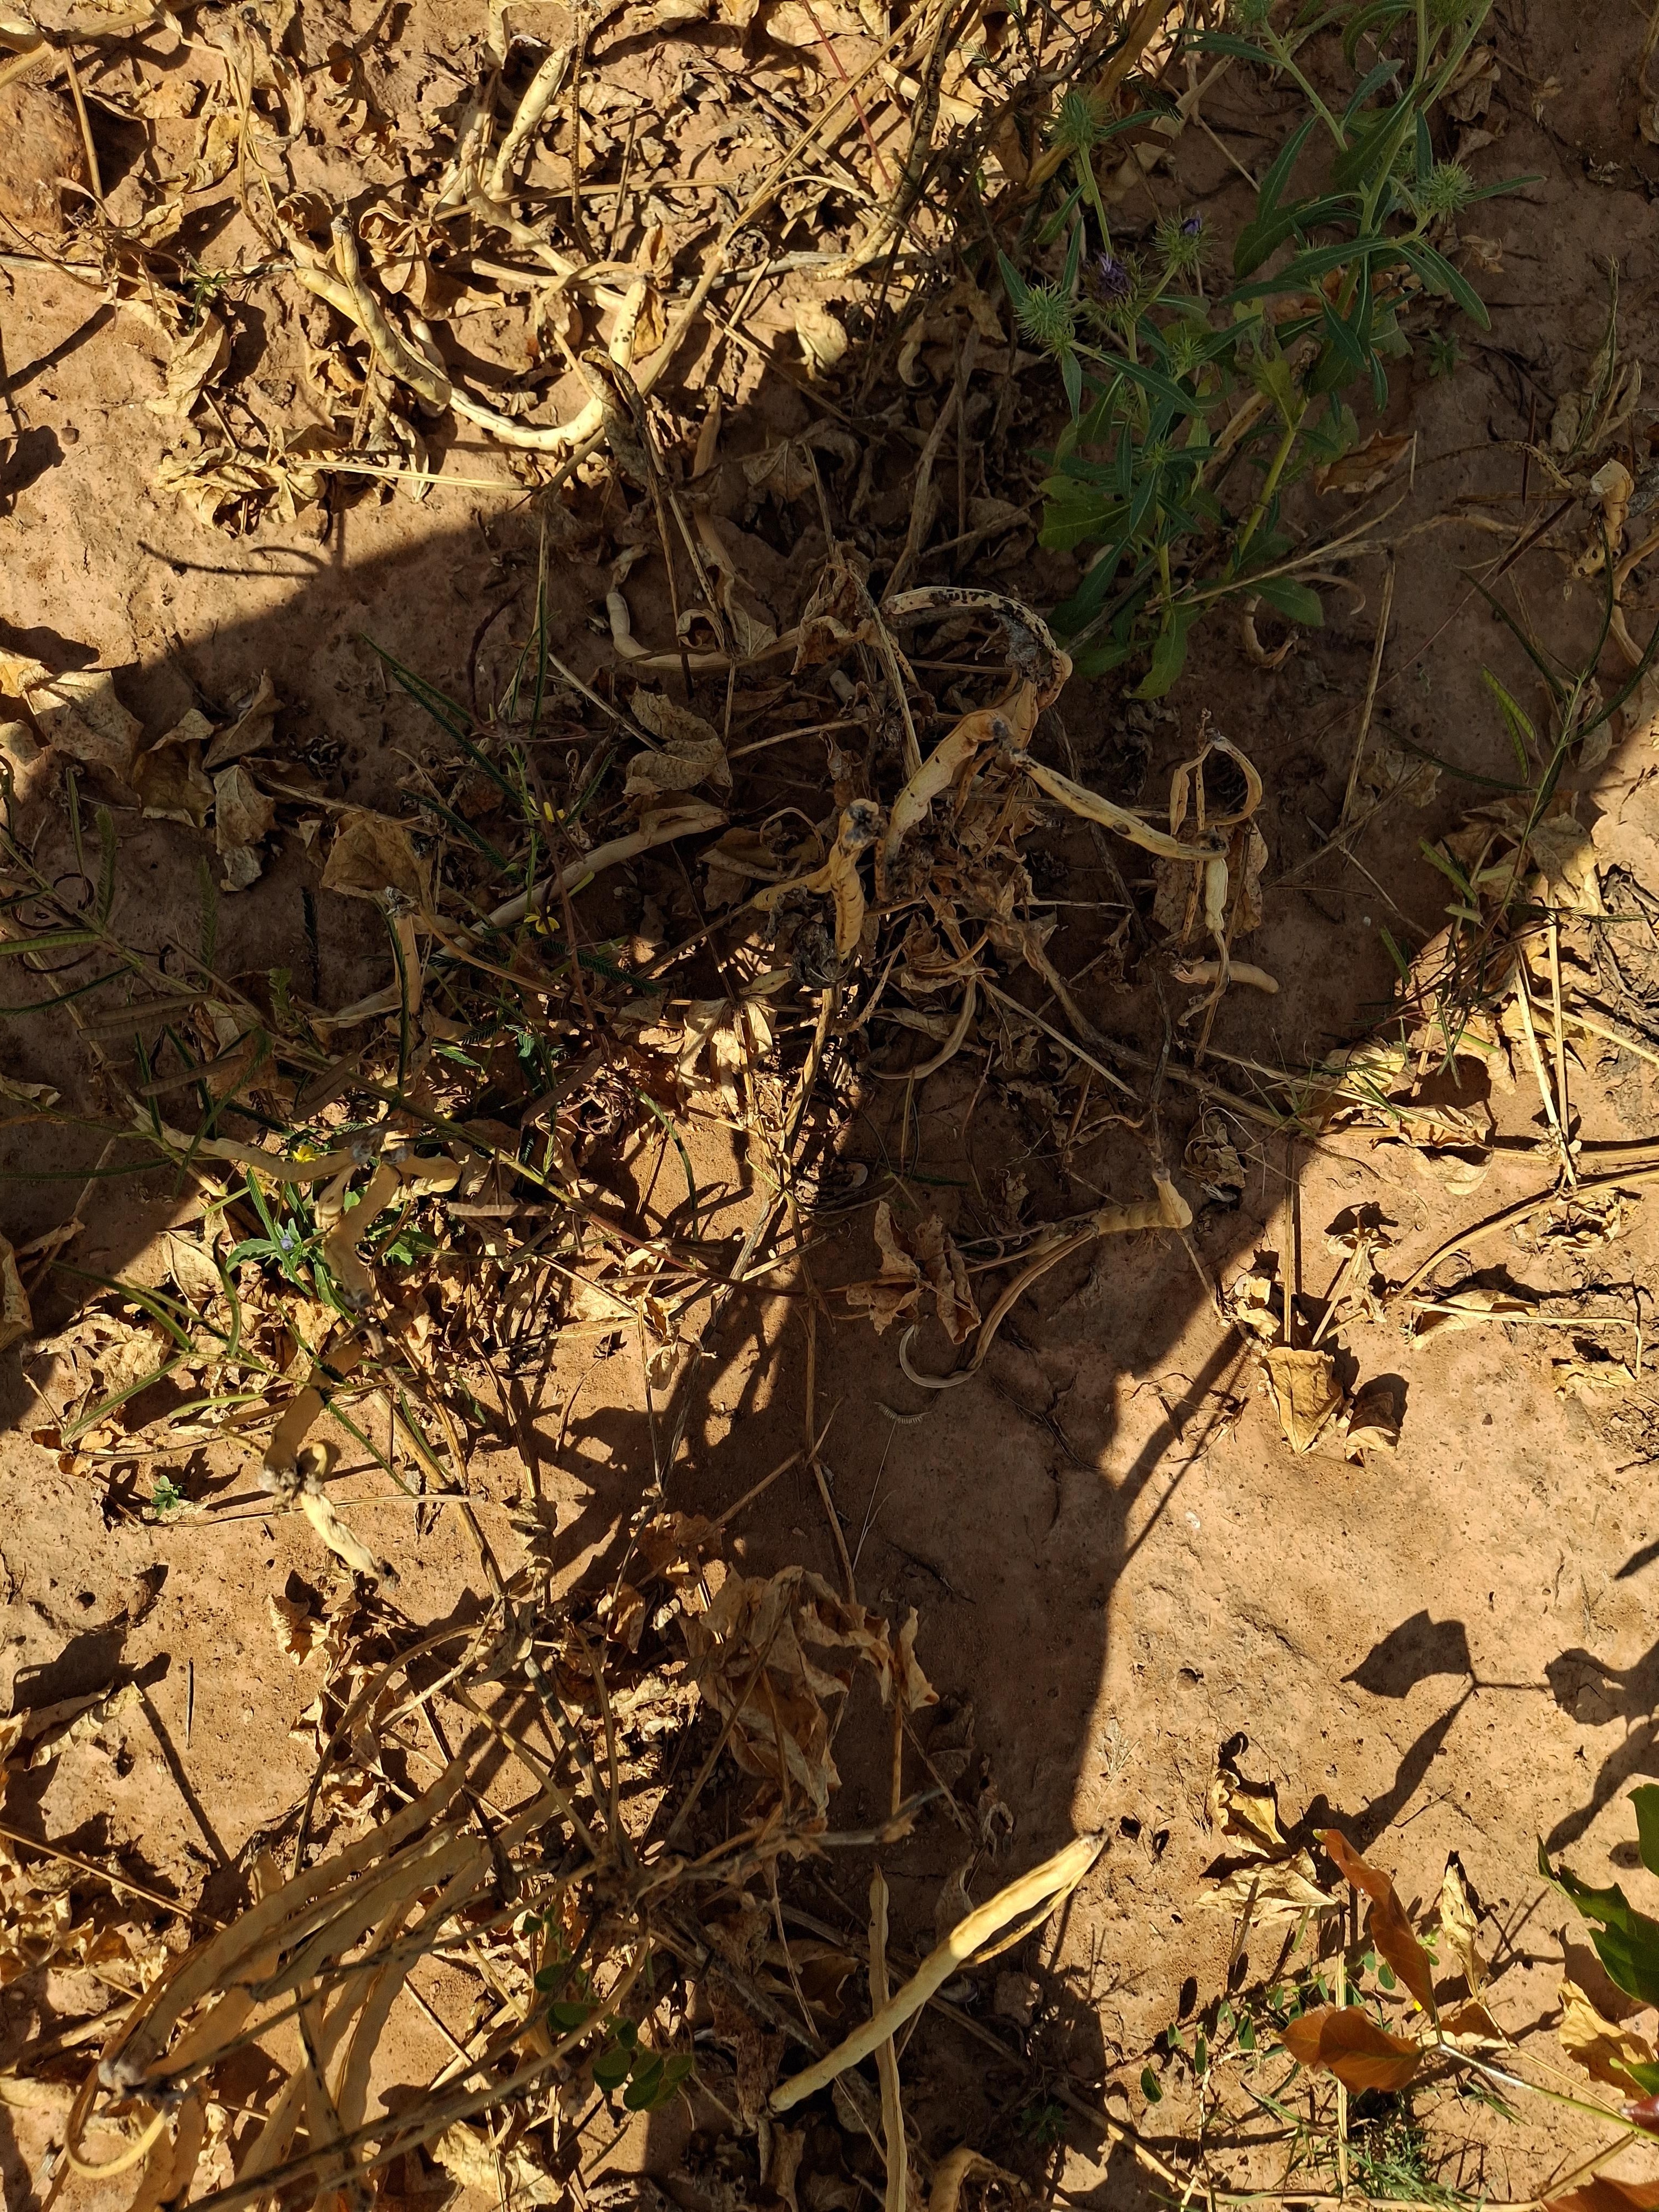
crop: cowpea
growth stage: maturity
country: Nigeria
